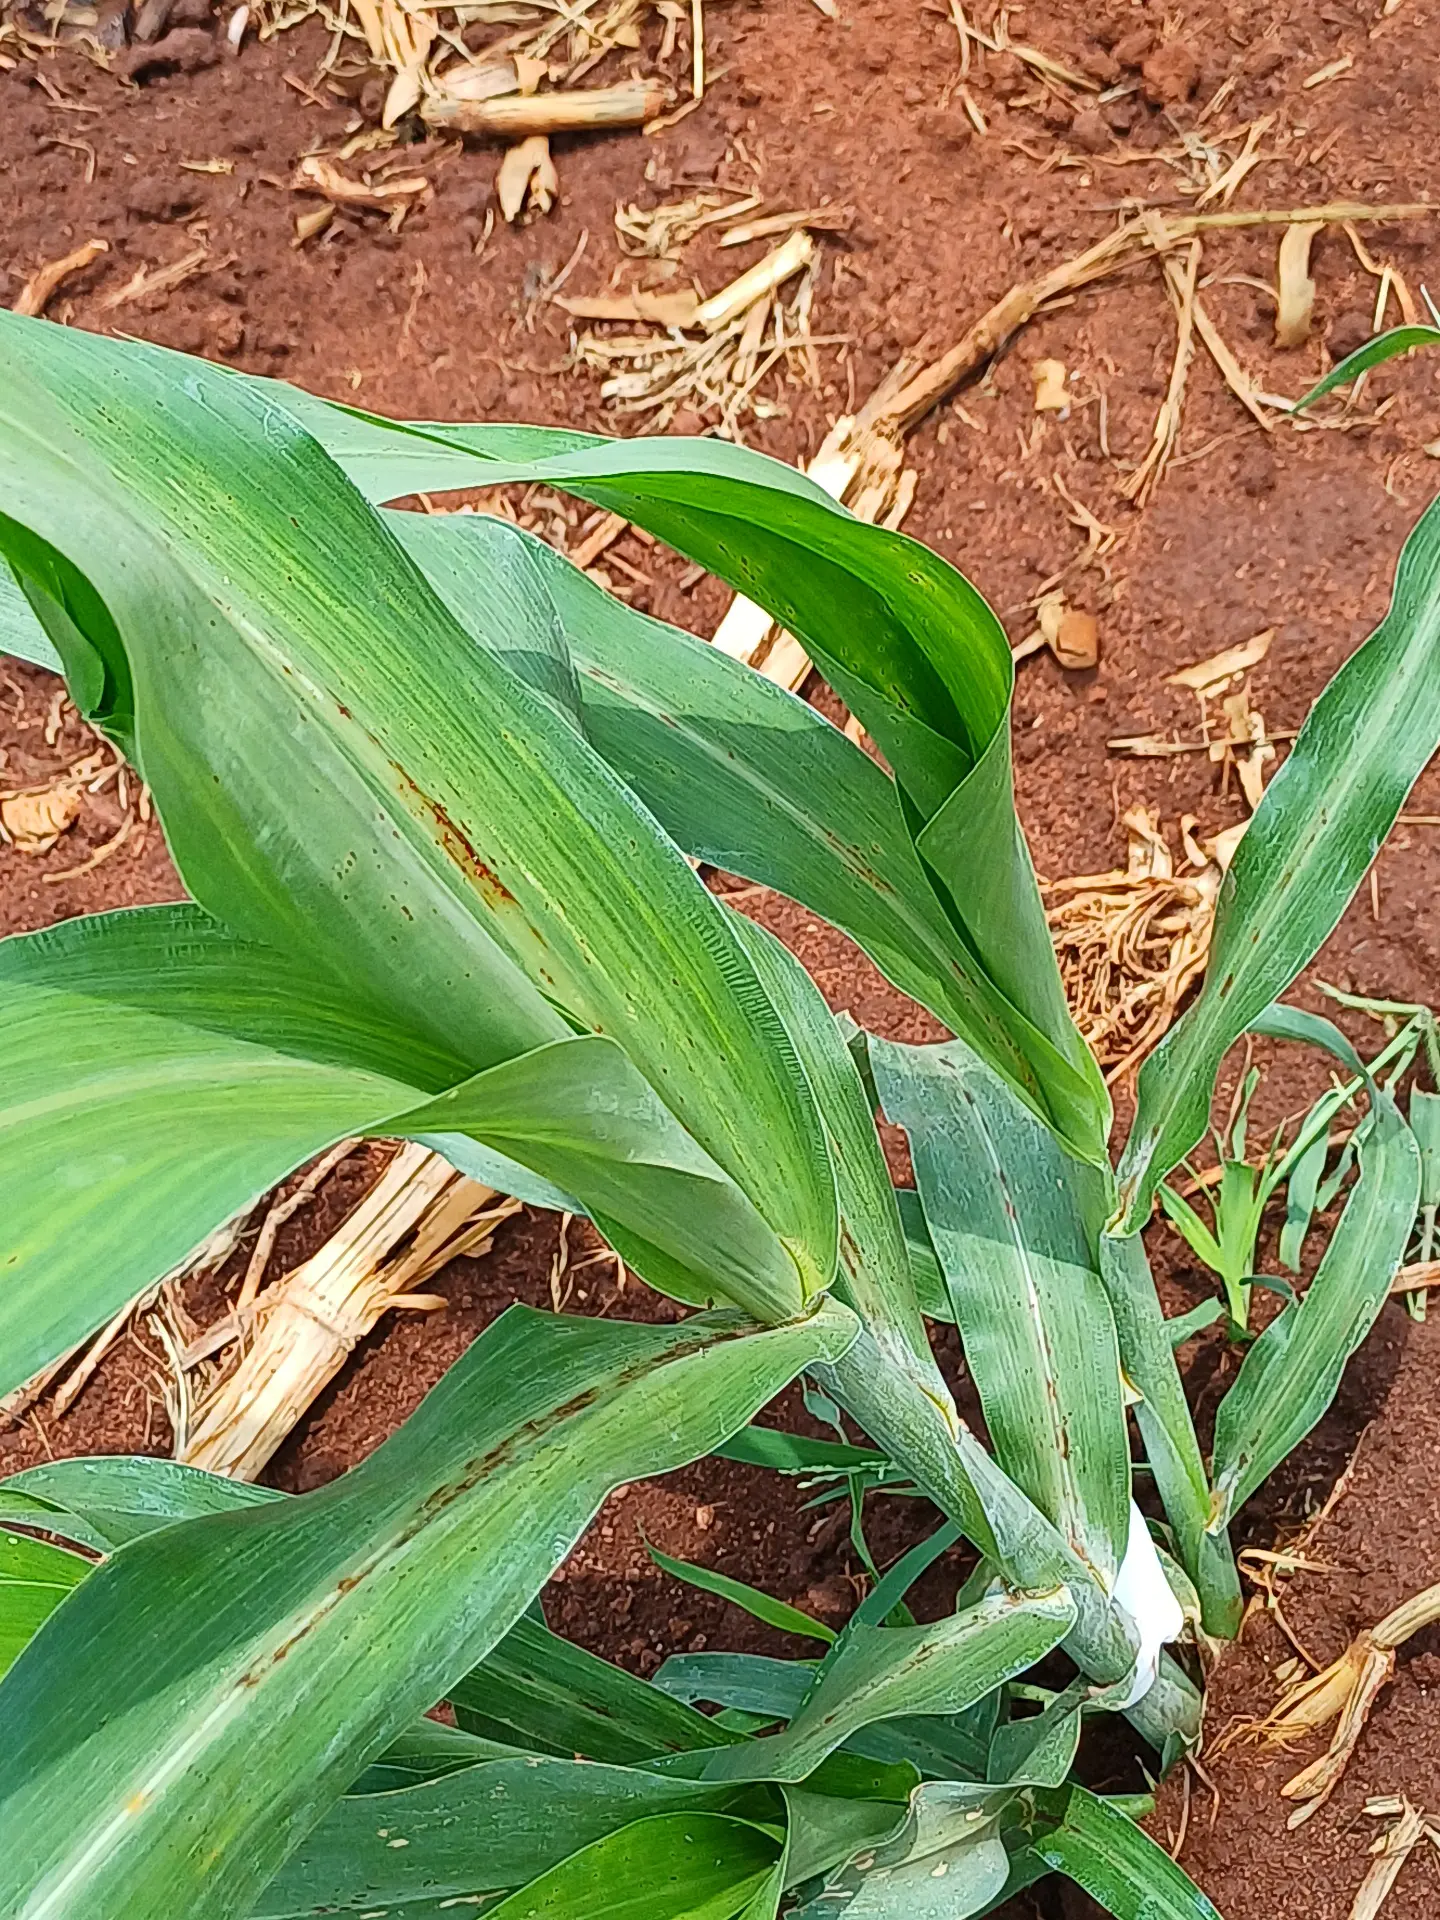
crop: sorghum
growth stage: vegetative
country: Kenya
